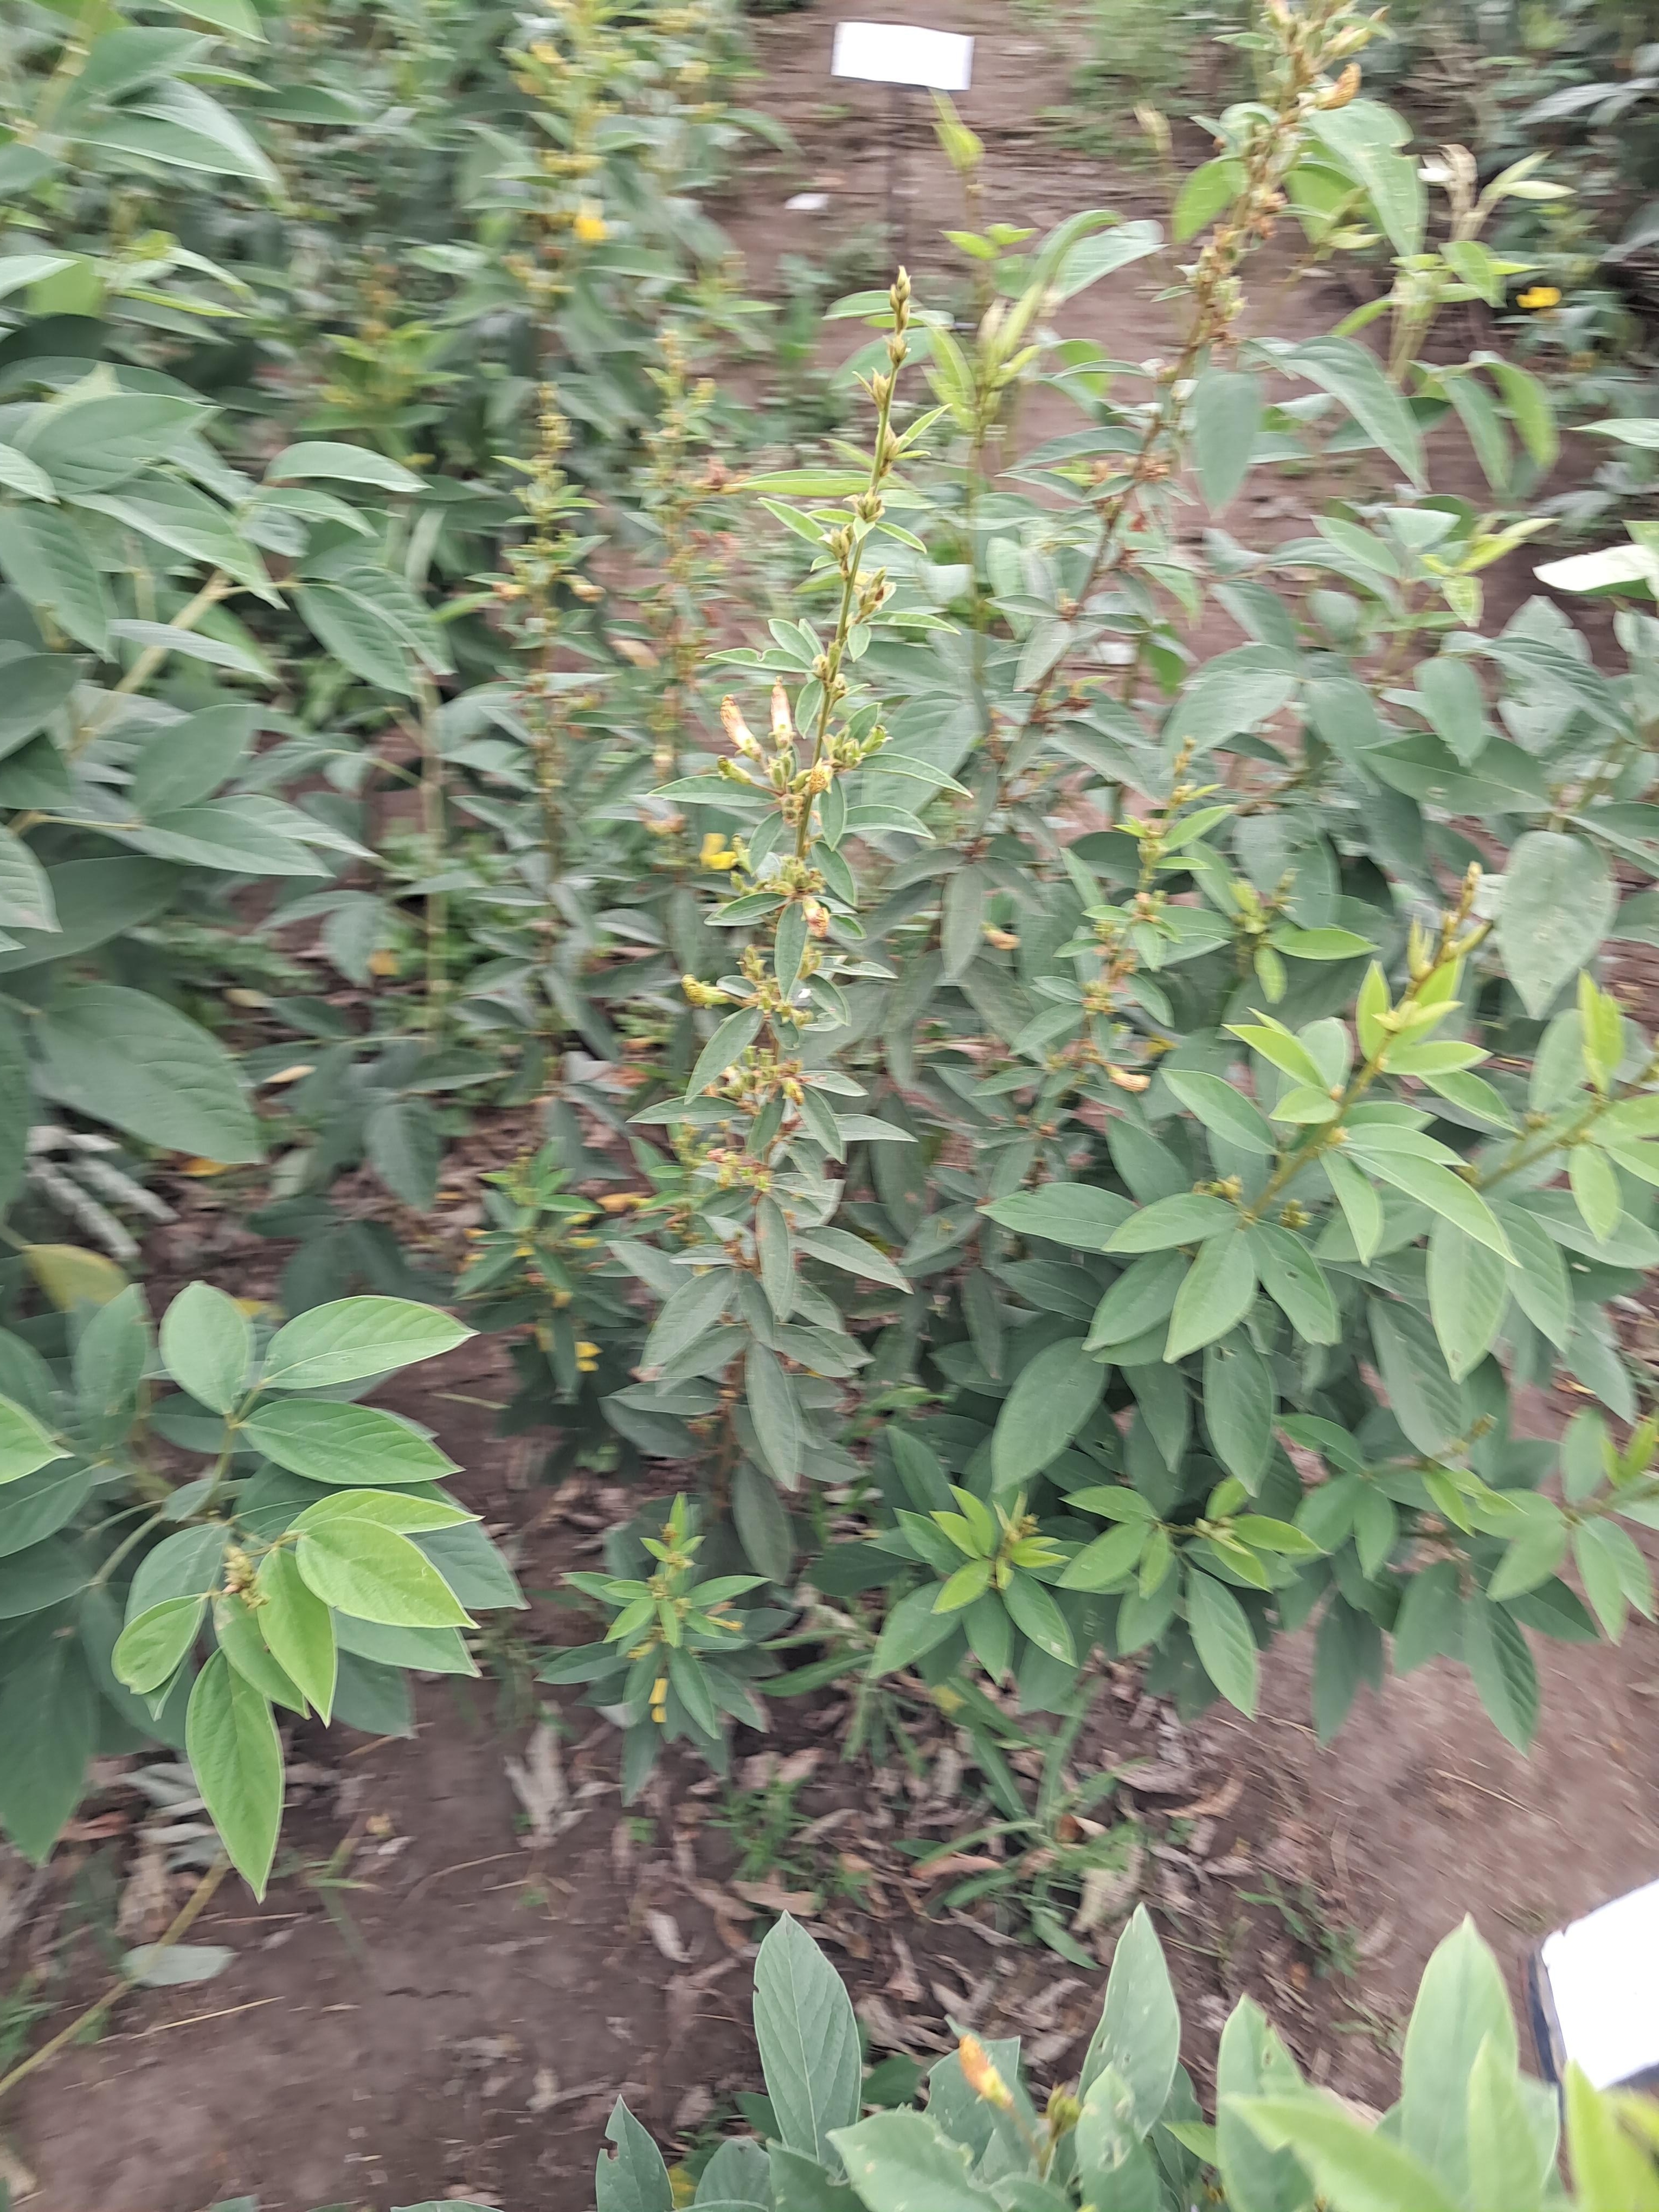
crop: sweet potato
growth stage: vegetative
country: Tanzania
